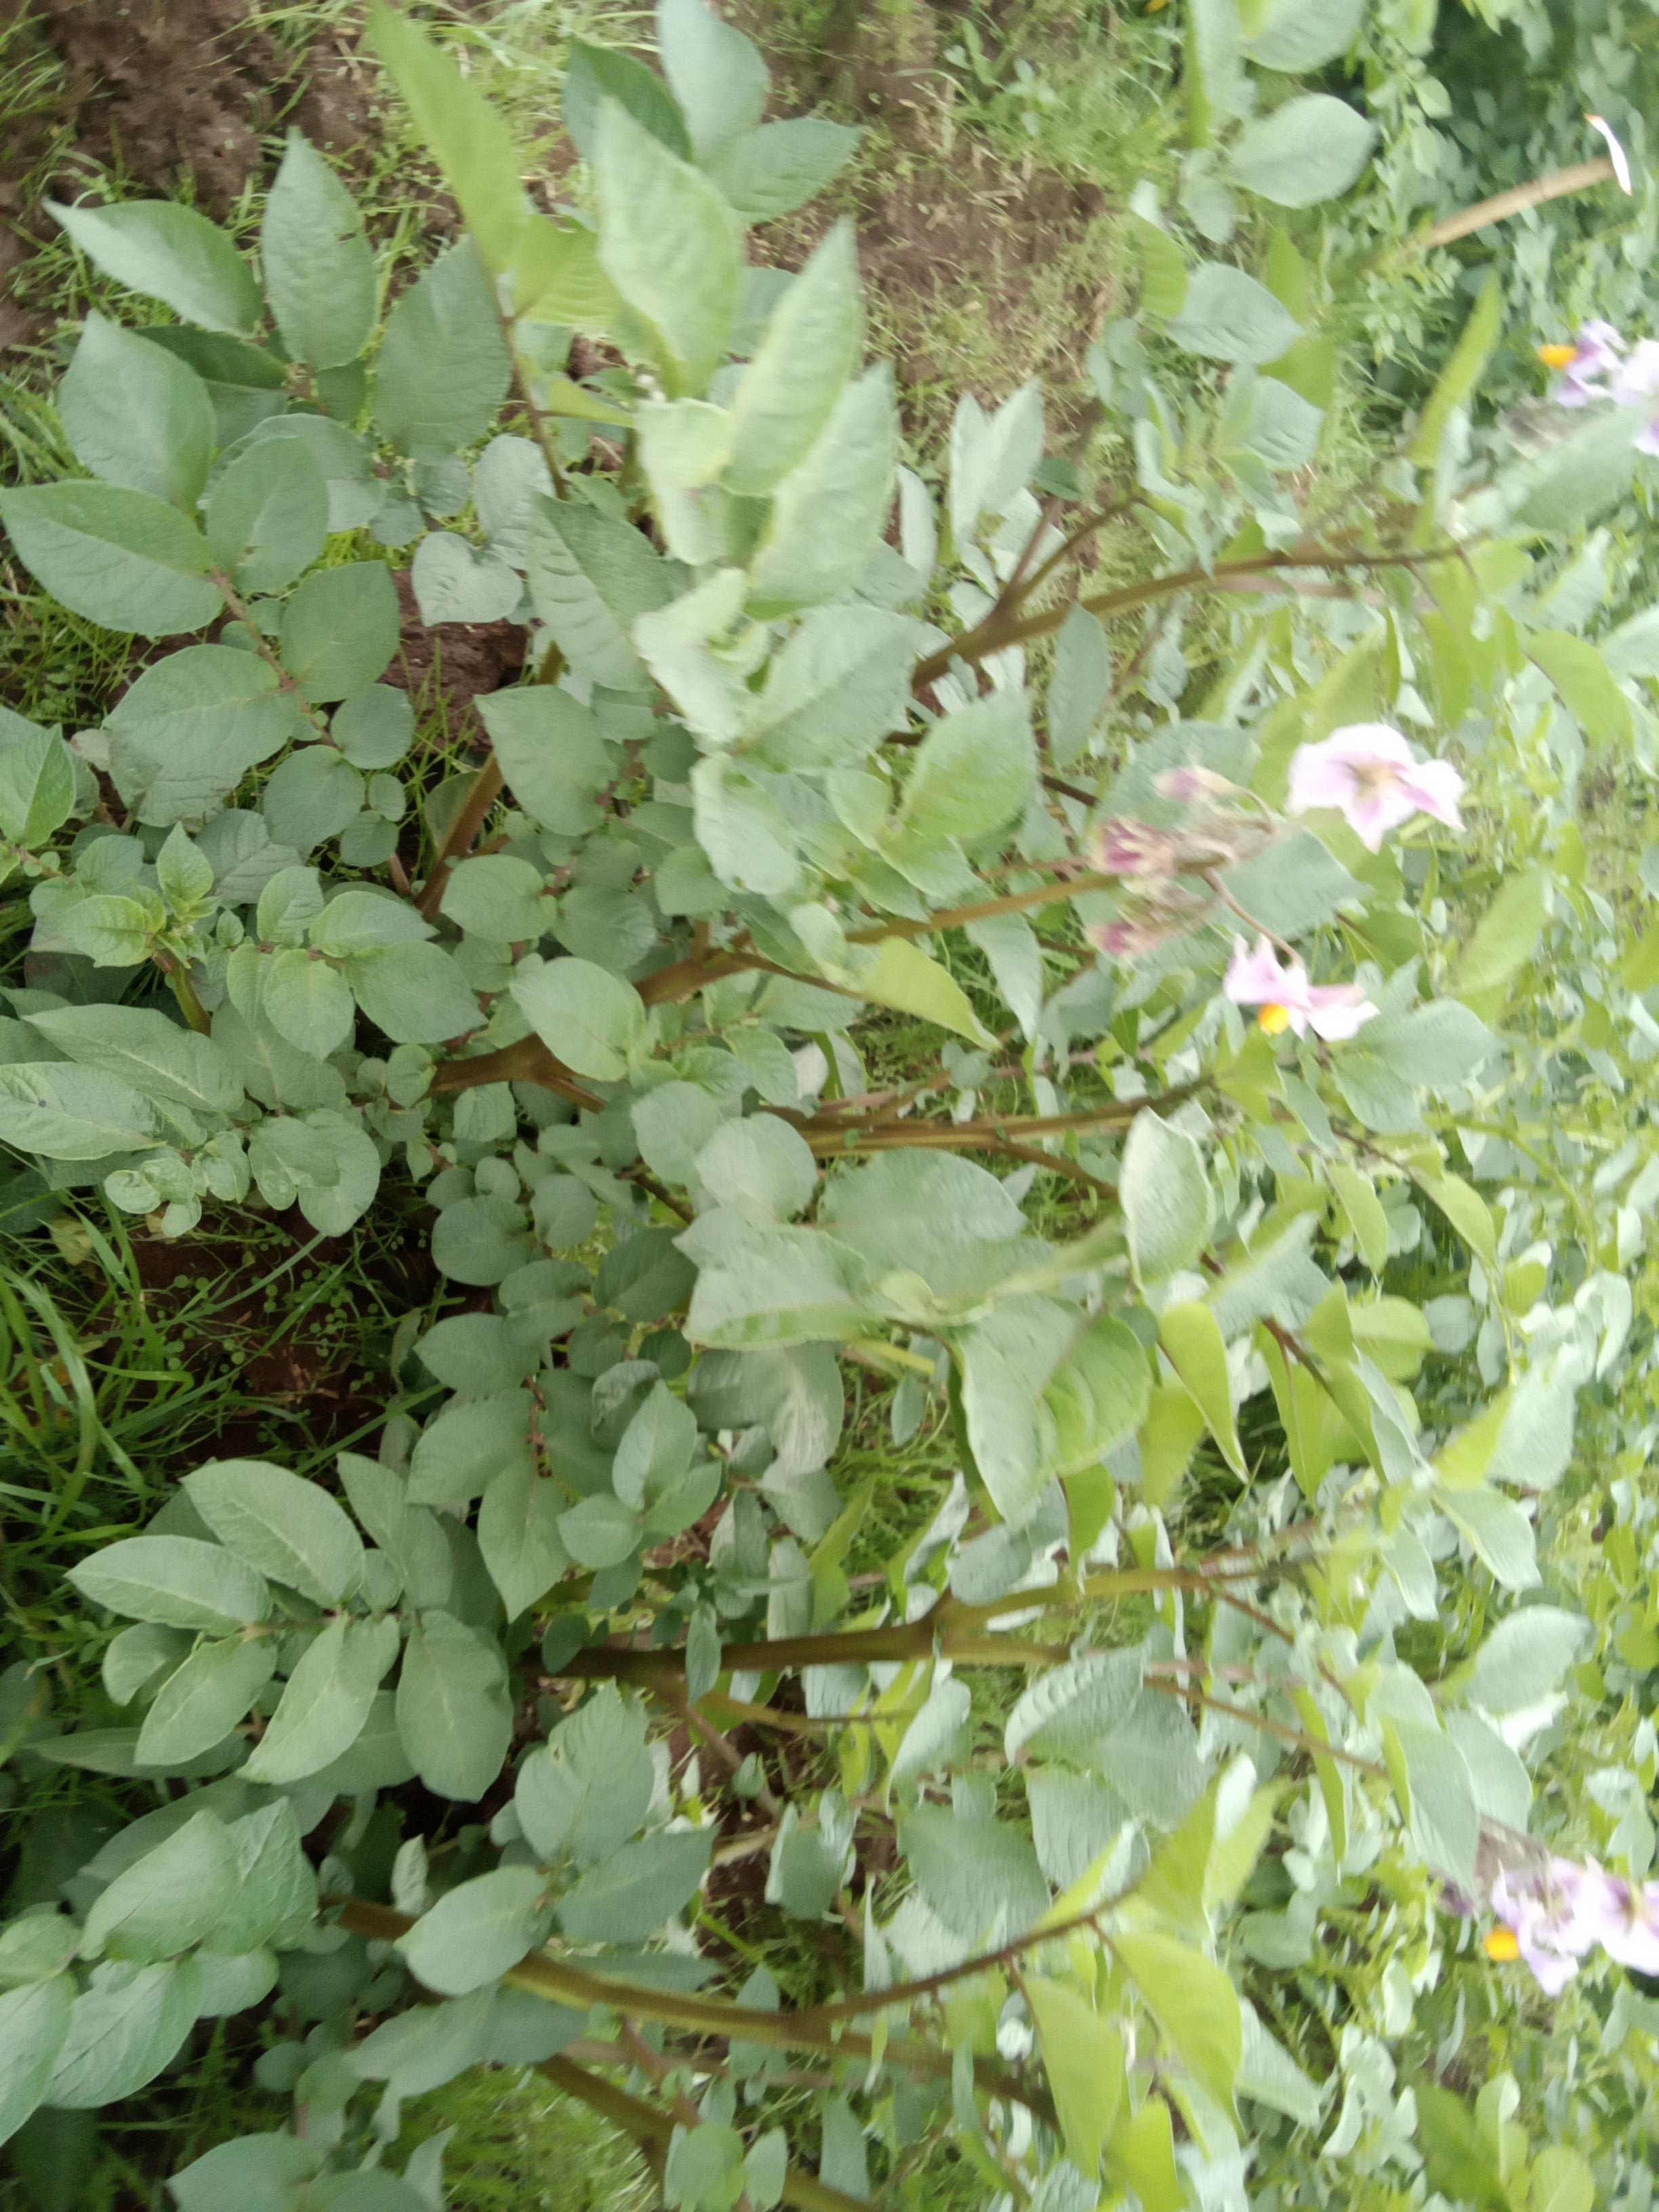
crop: potato
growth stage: flowering
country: Kenya
